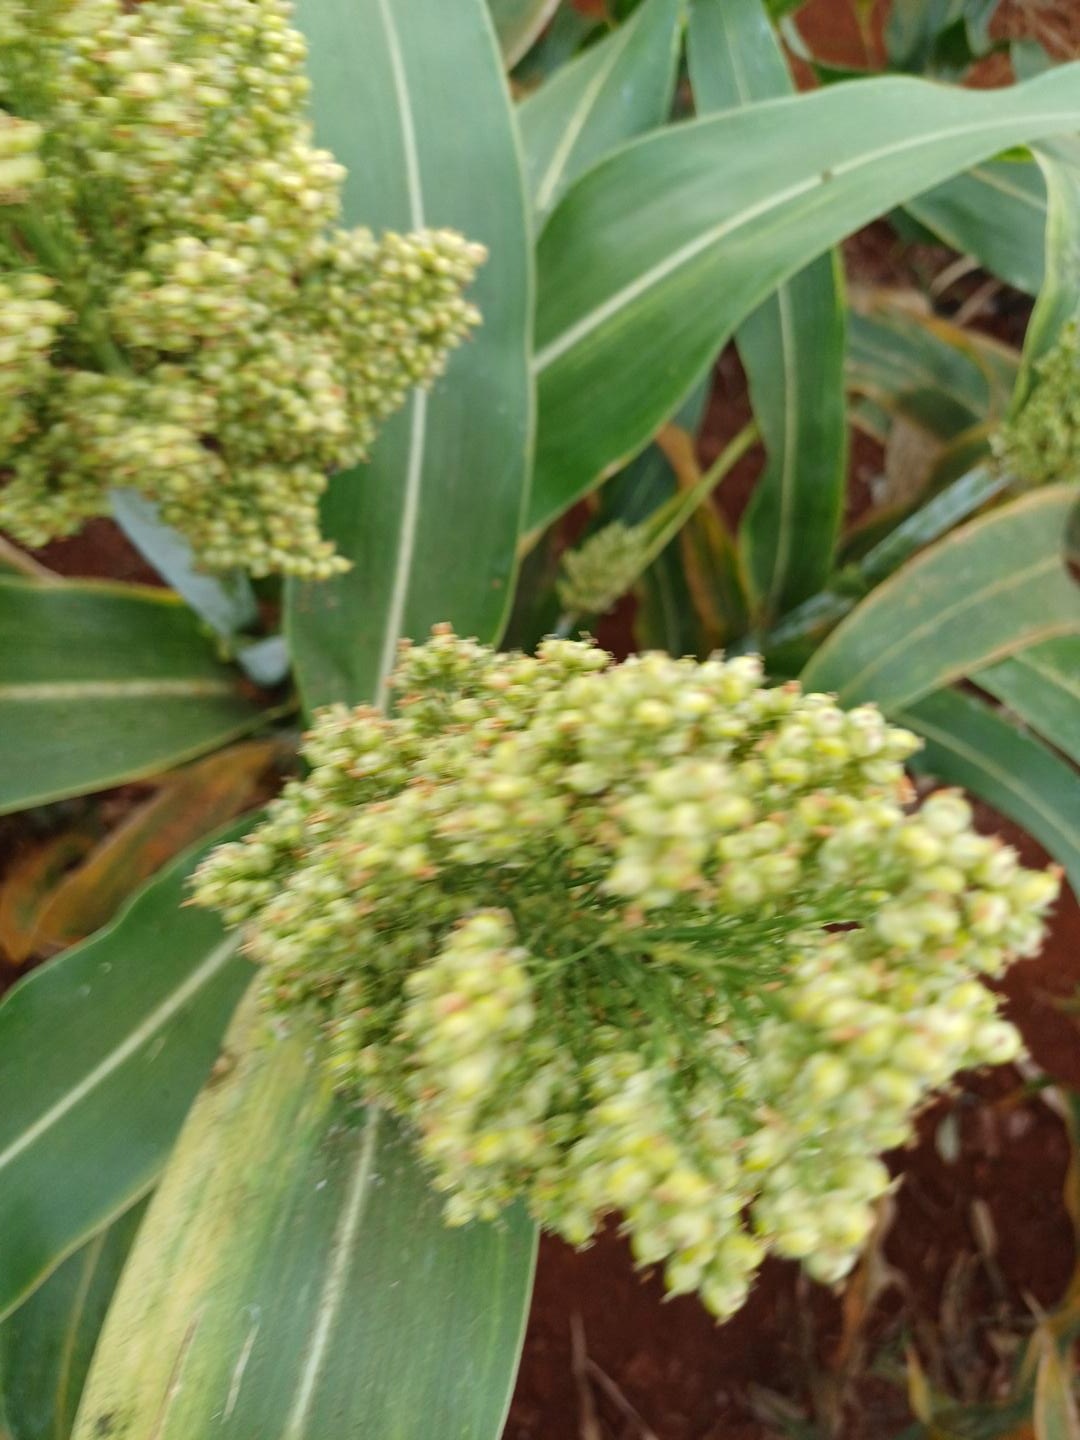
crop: sorghum
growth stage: filling grain
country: Kenya
